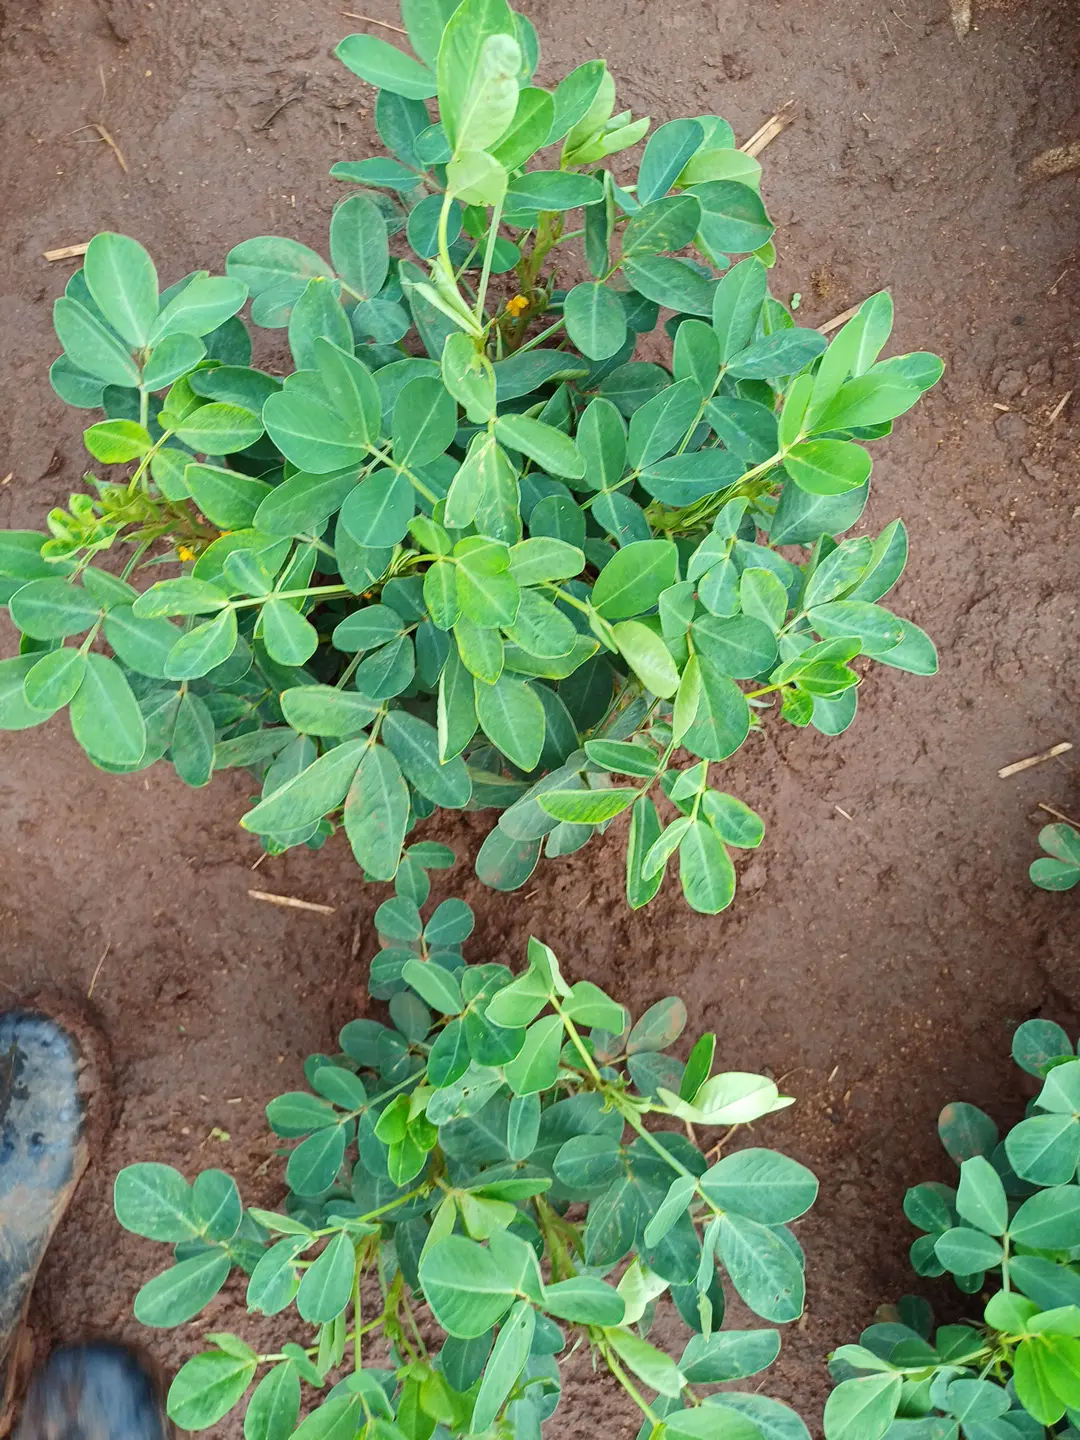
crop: groundnut
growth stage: flowering
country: Kenya
